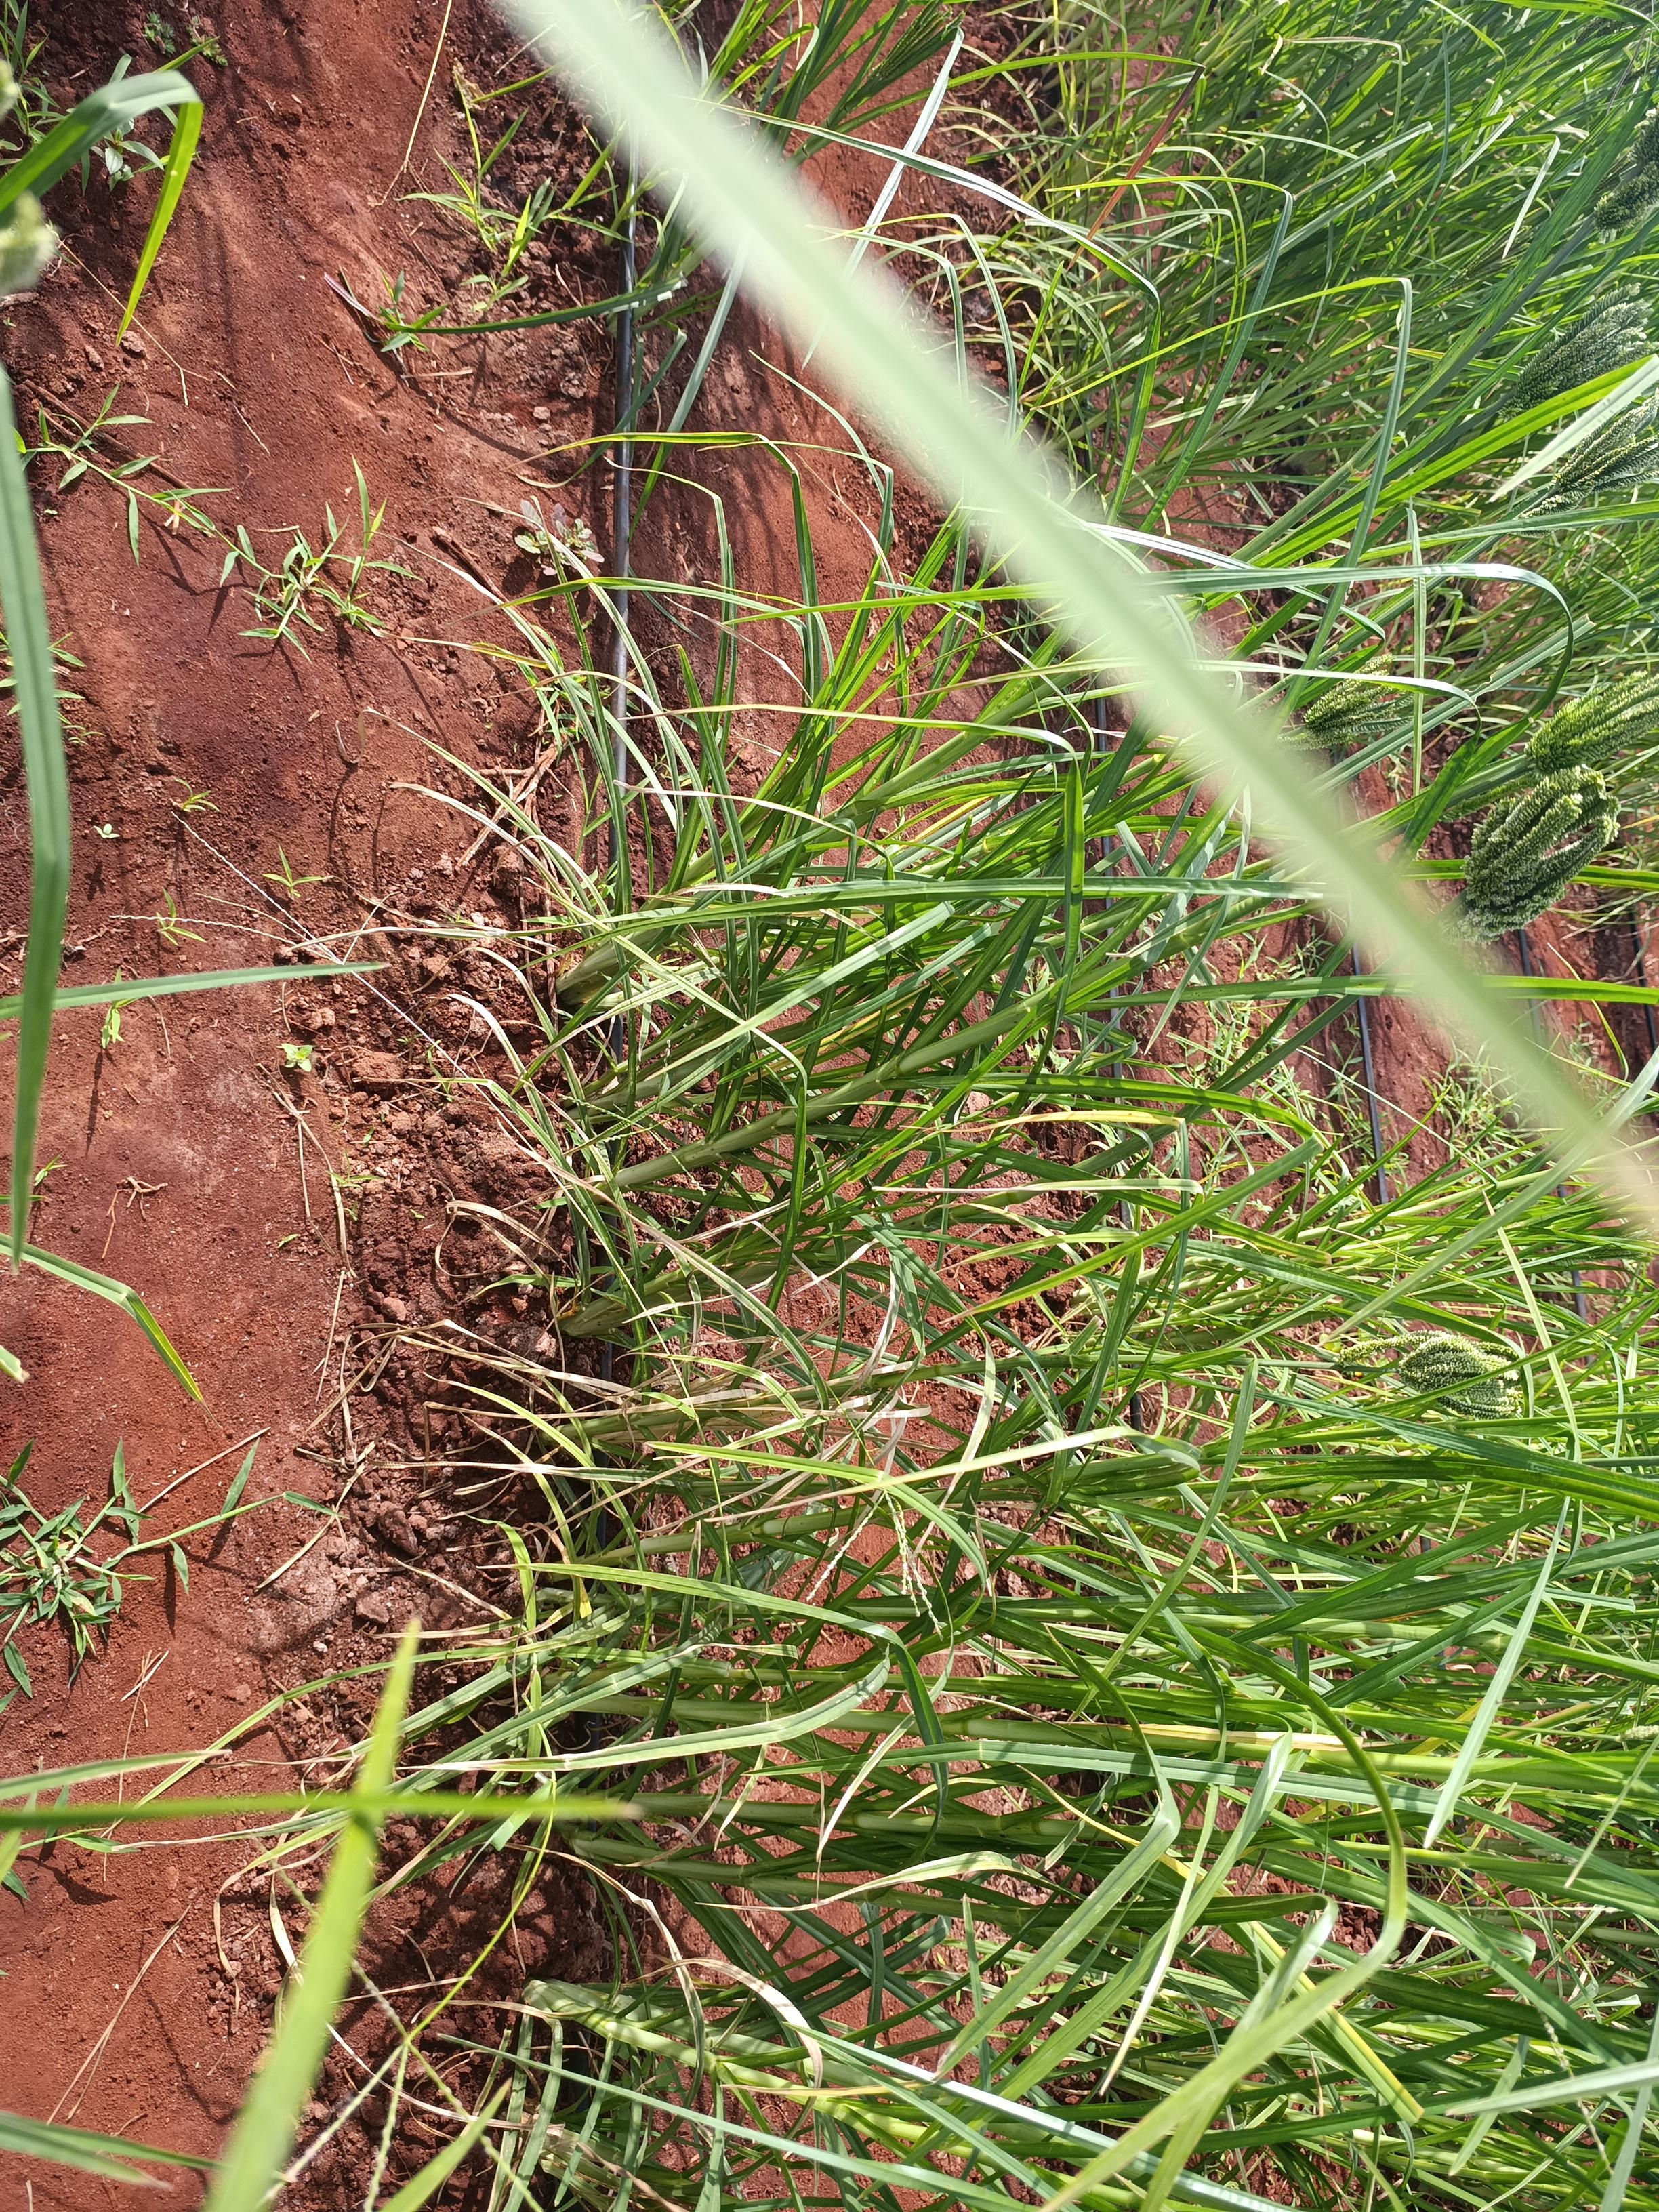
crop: finger millet
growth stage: flowering
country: Kenya
